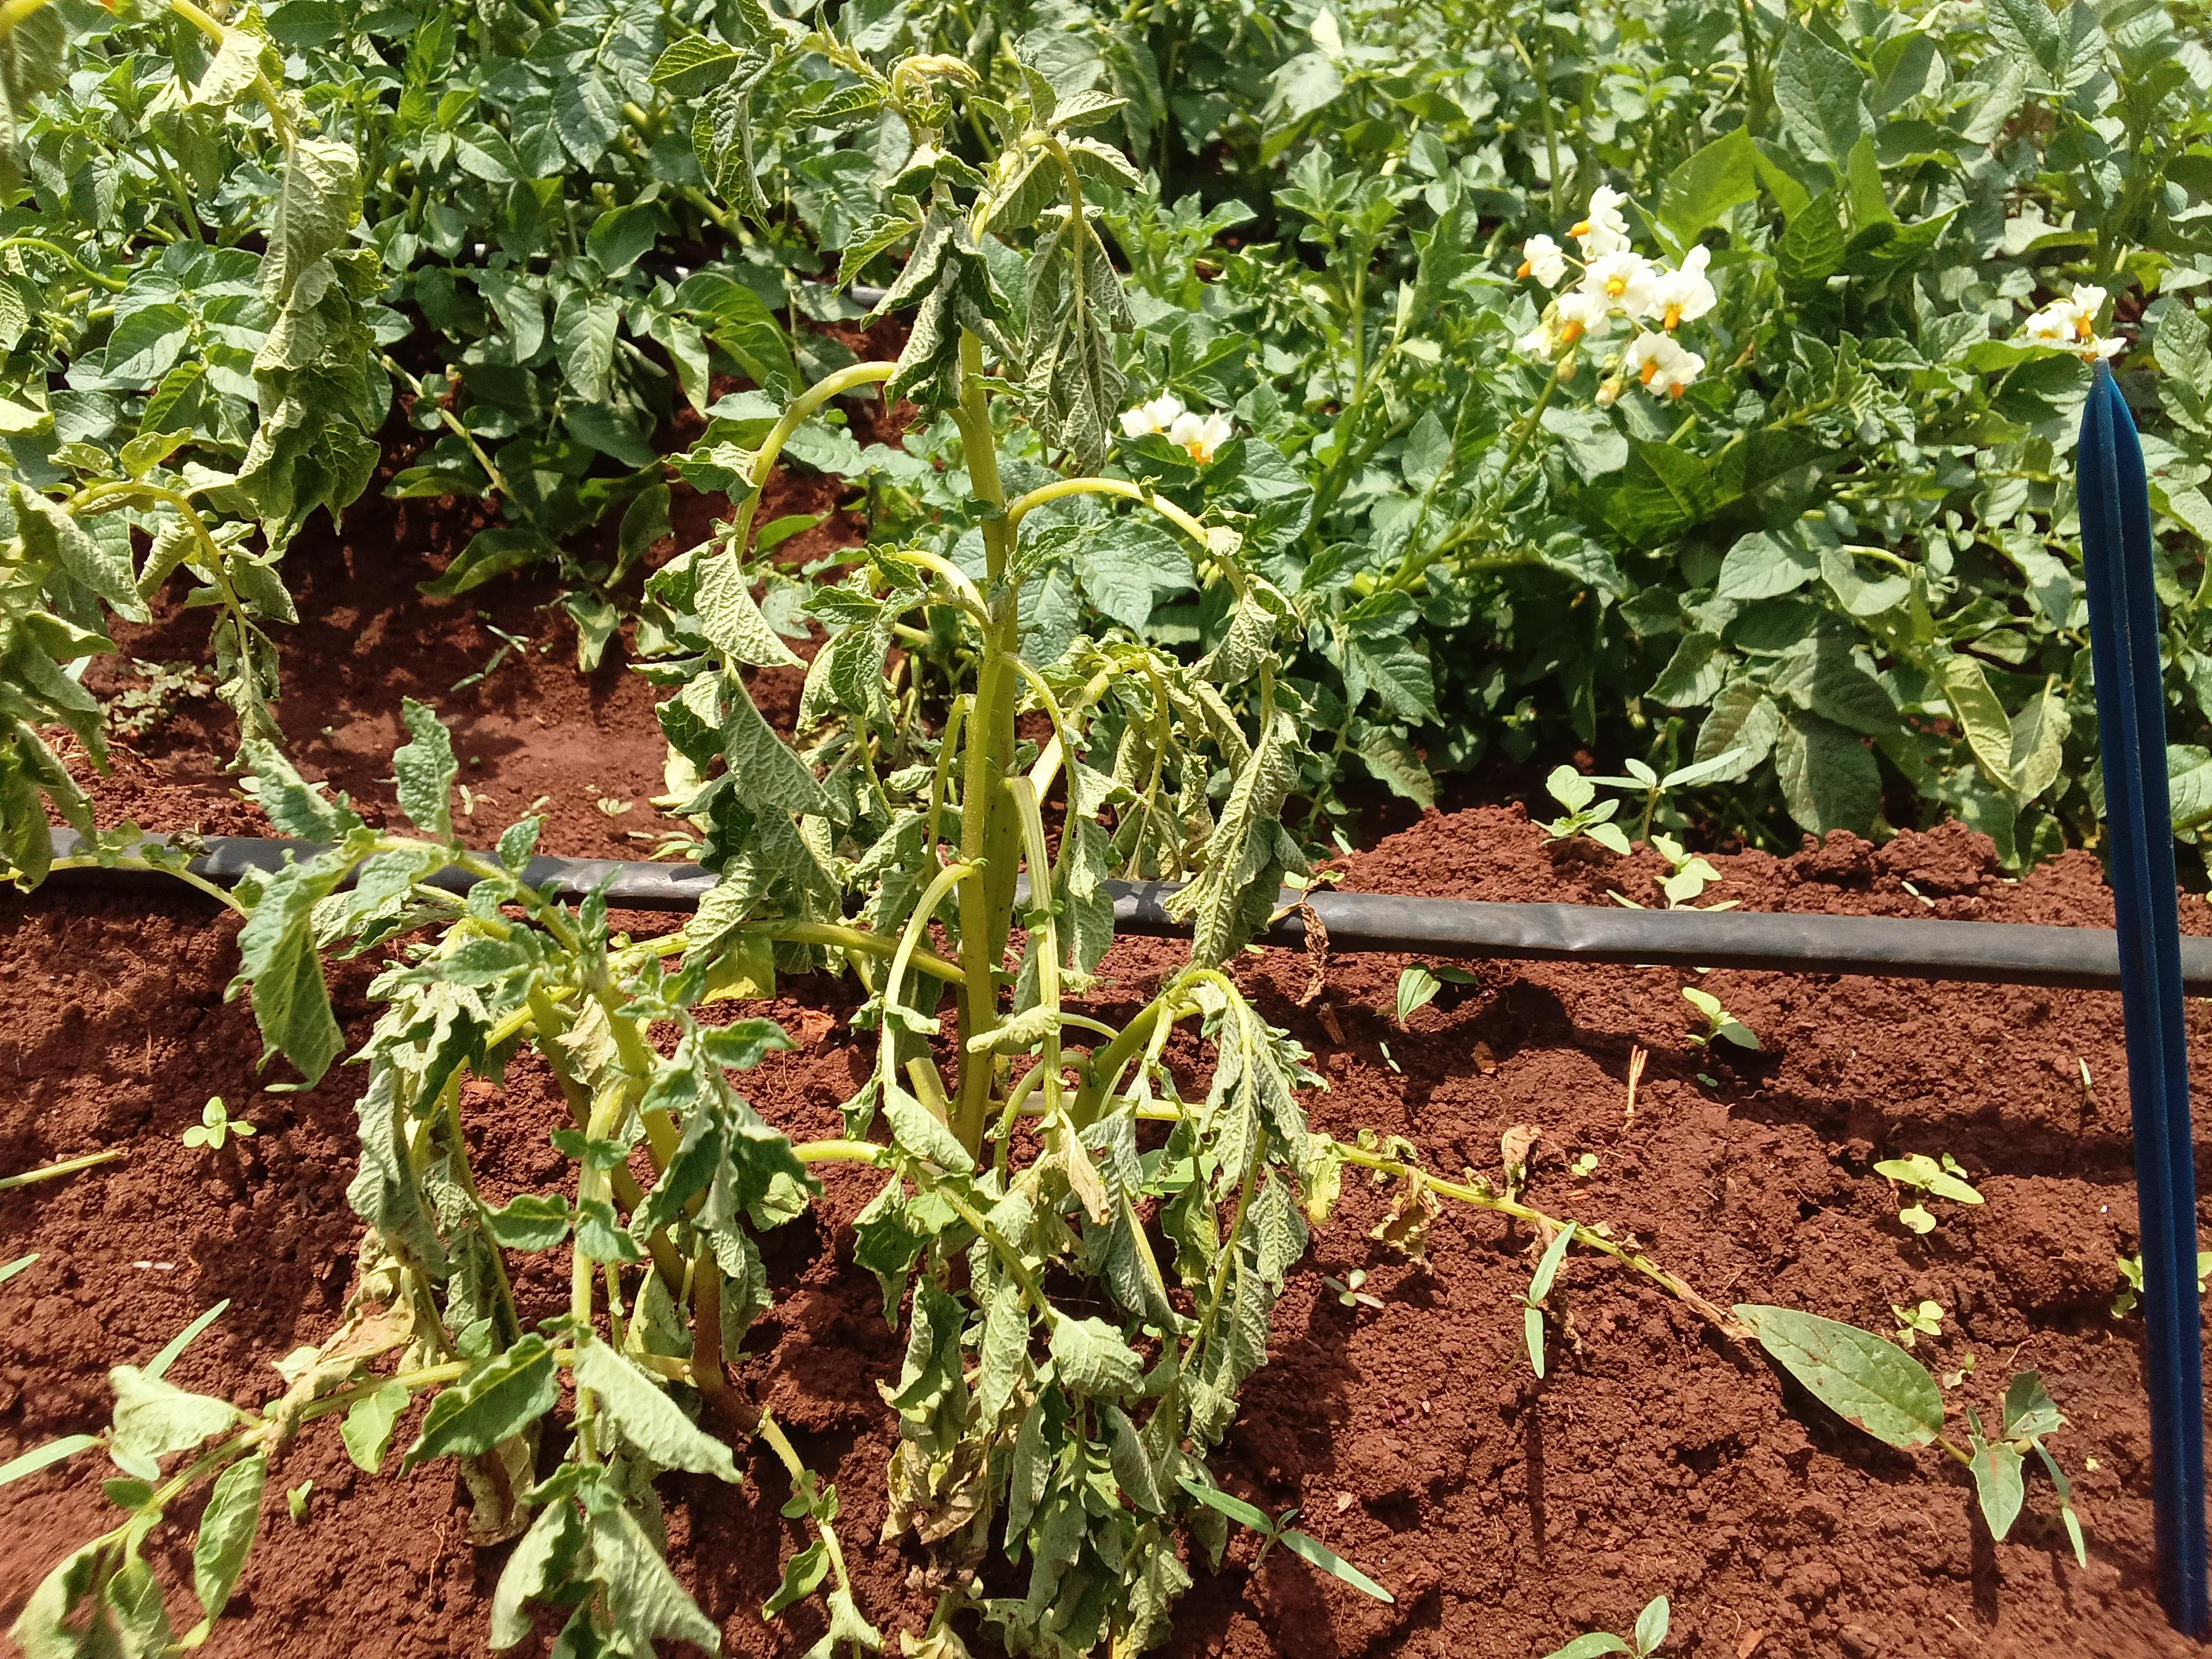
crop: potato
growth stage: vegetative
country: Kenya
